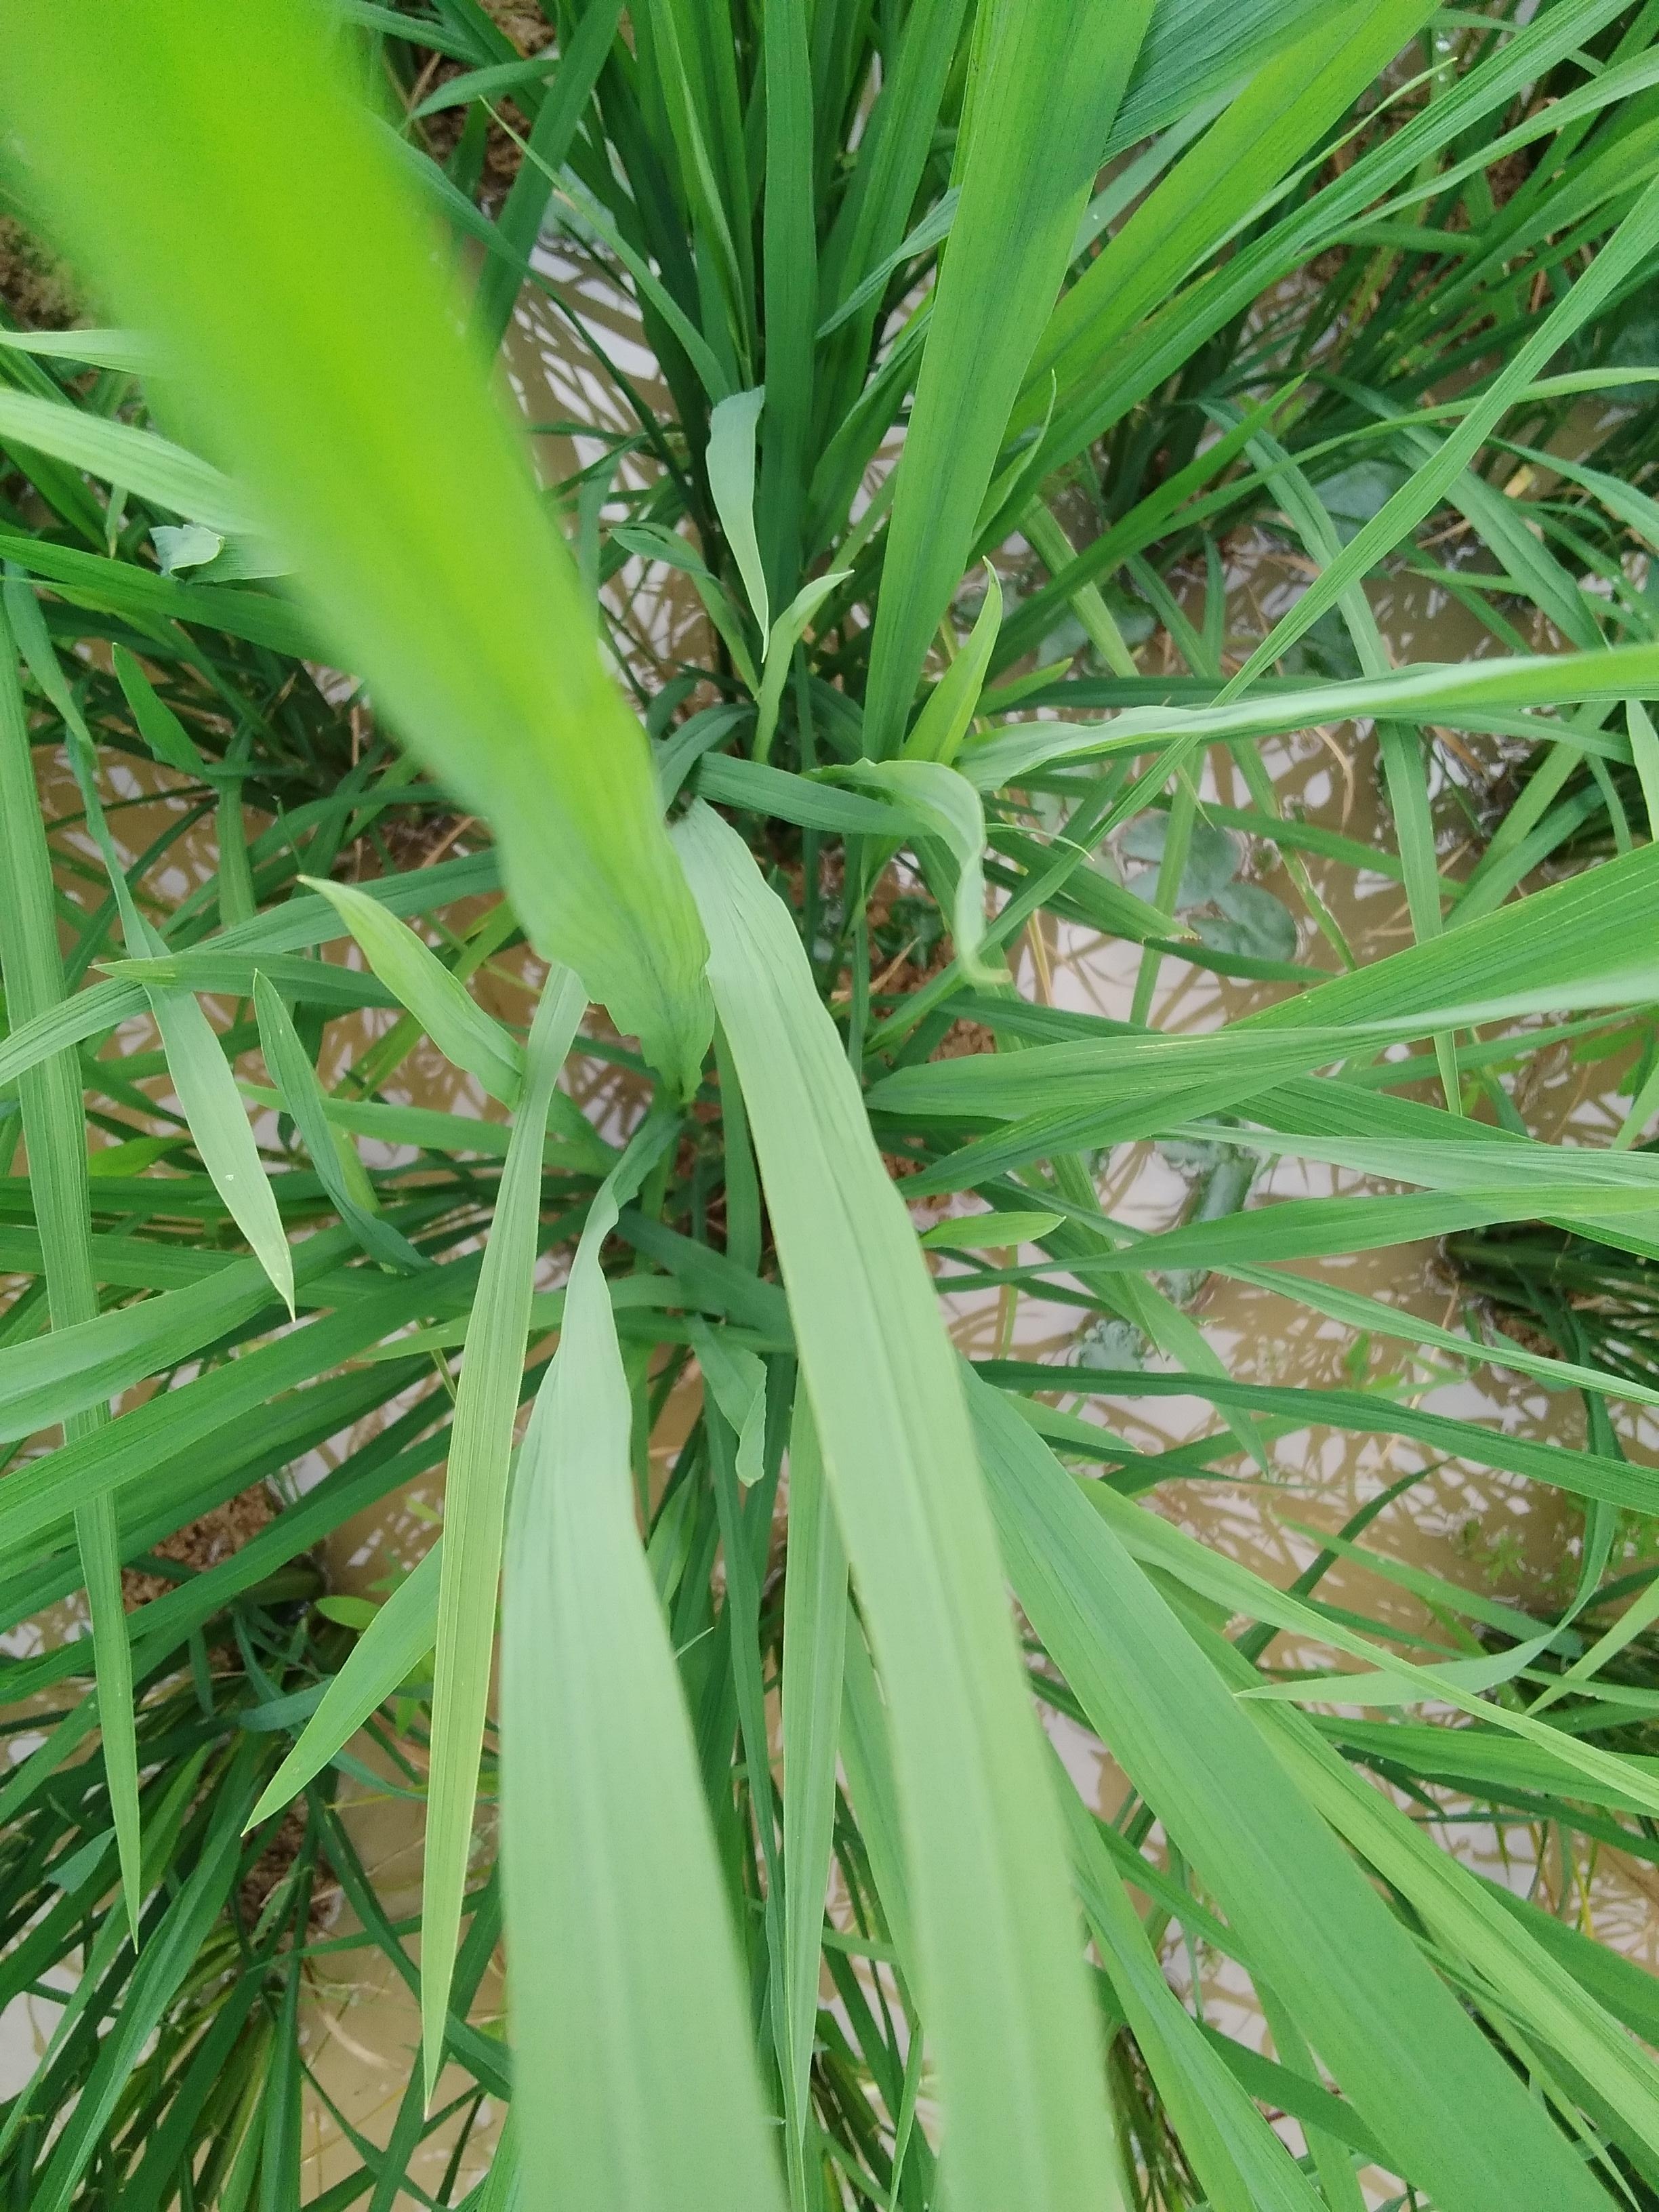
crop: rice
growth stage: vegetative
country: Nigeria
